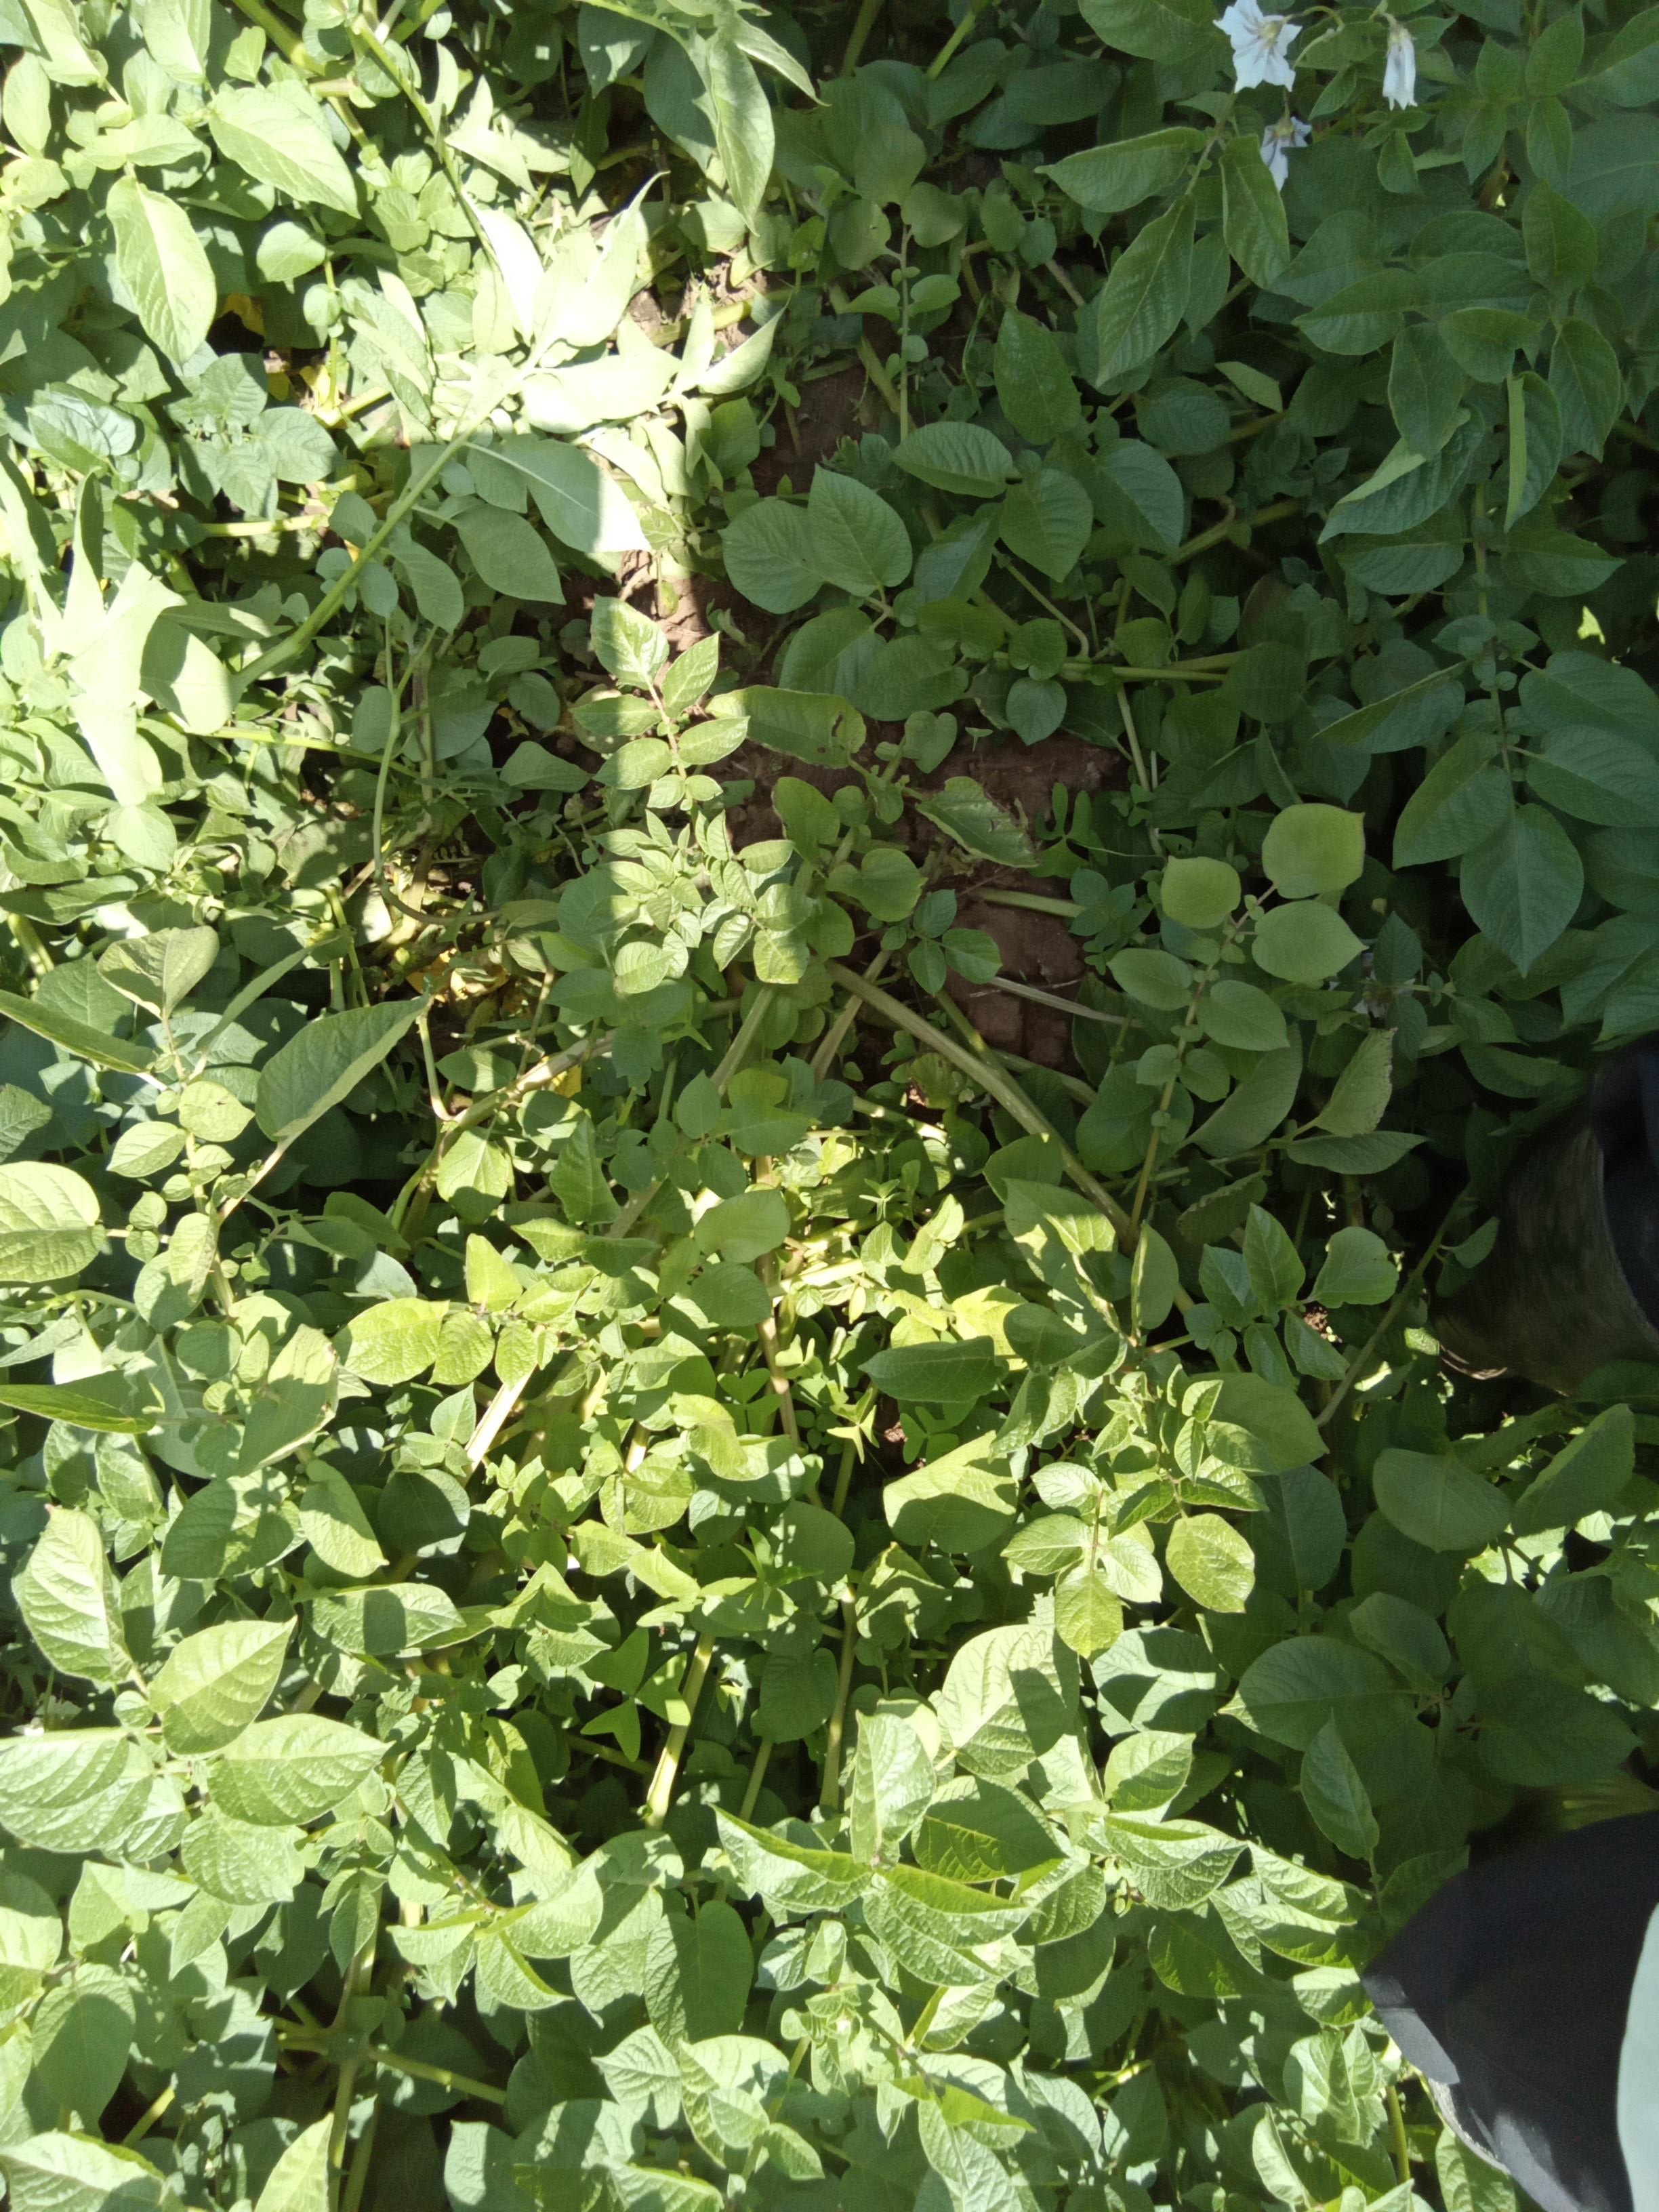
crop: potato
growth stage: flowering
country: Kenya
